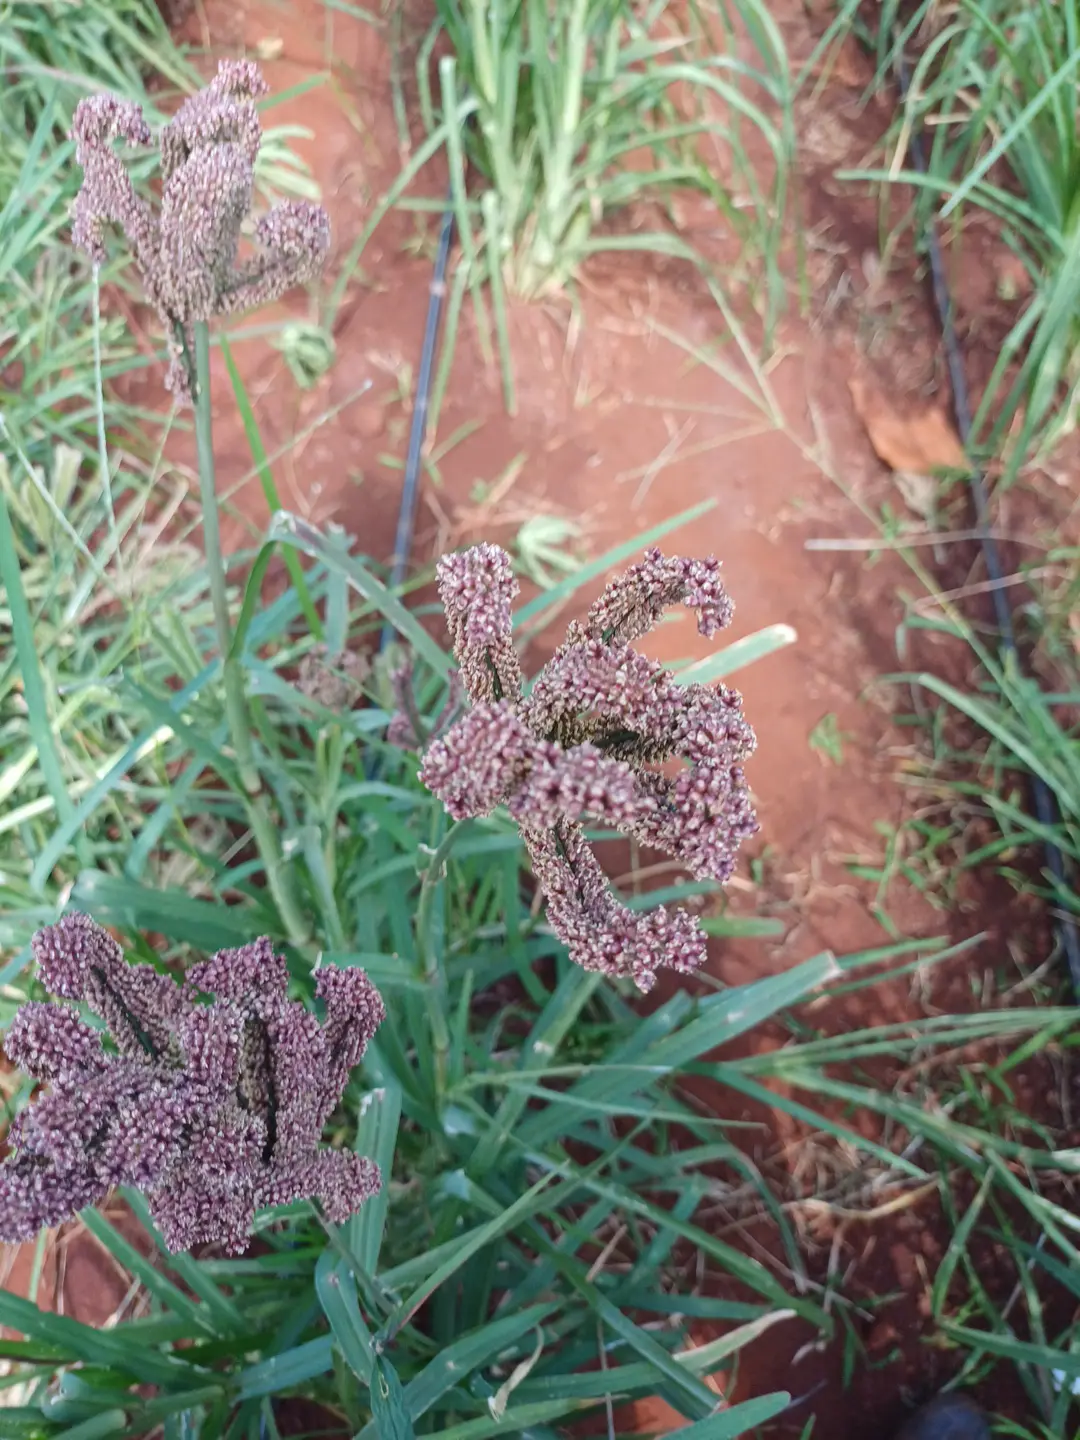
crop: finger millet
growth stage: filling grain
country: Kenya
